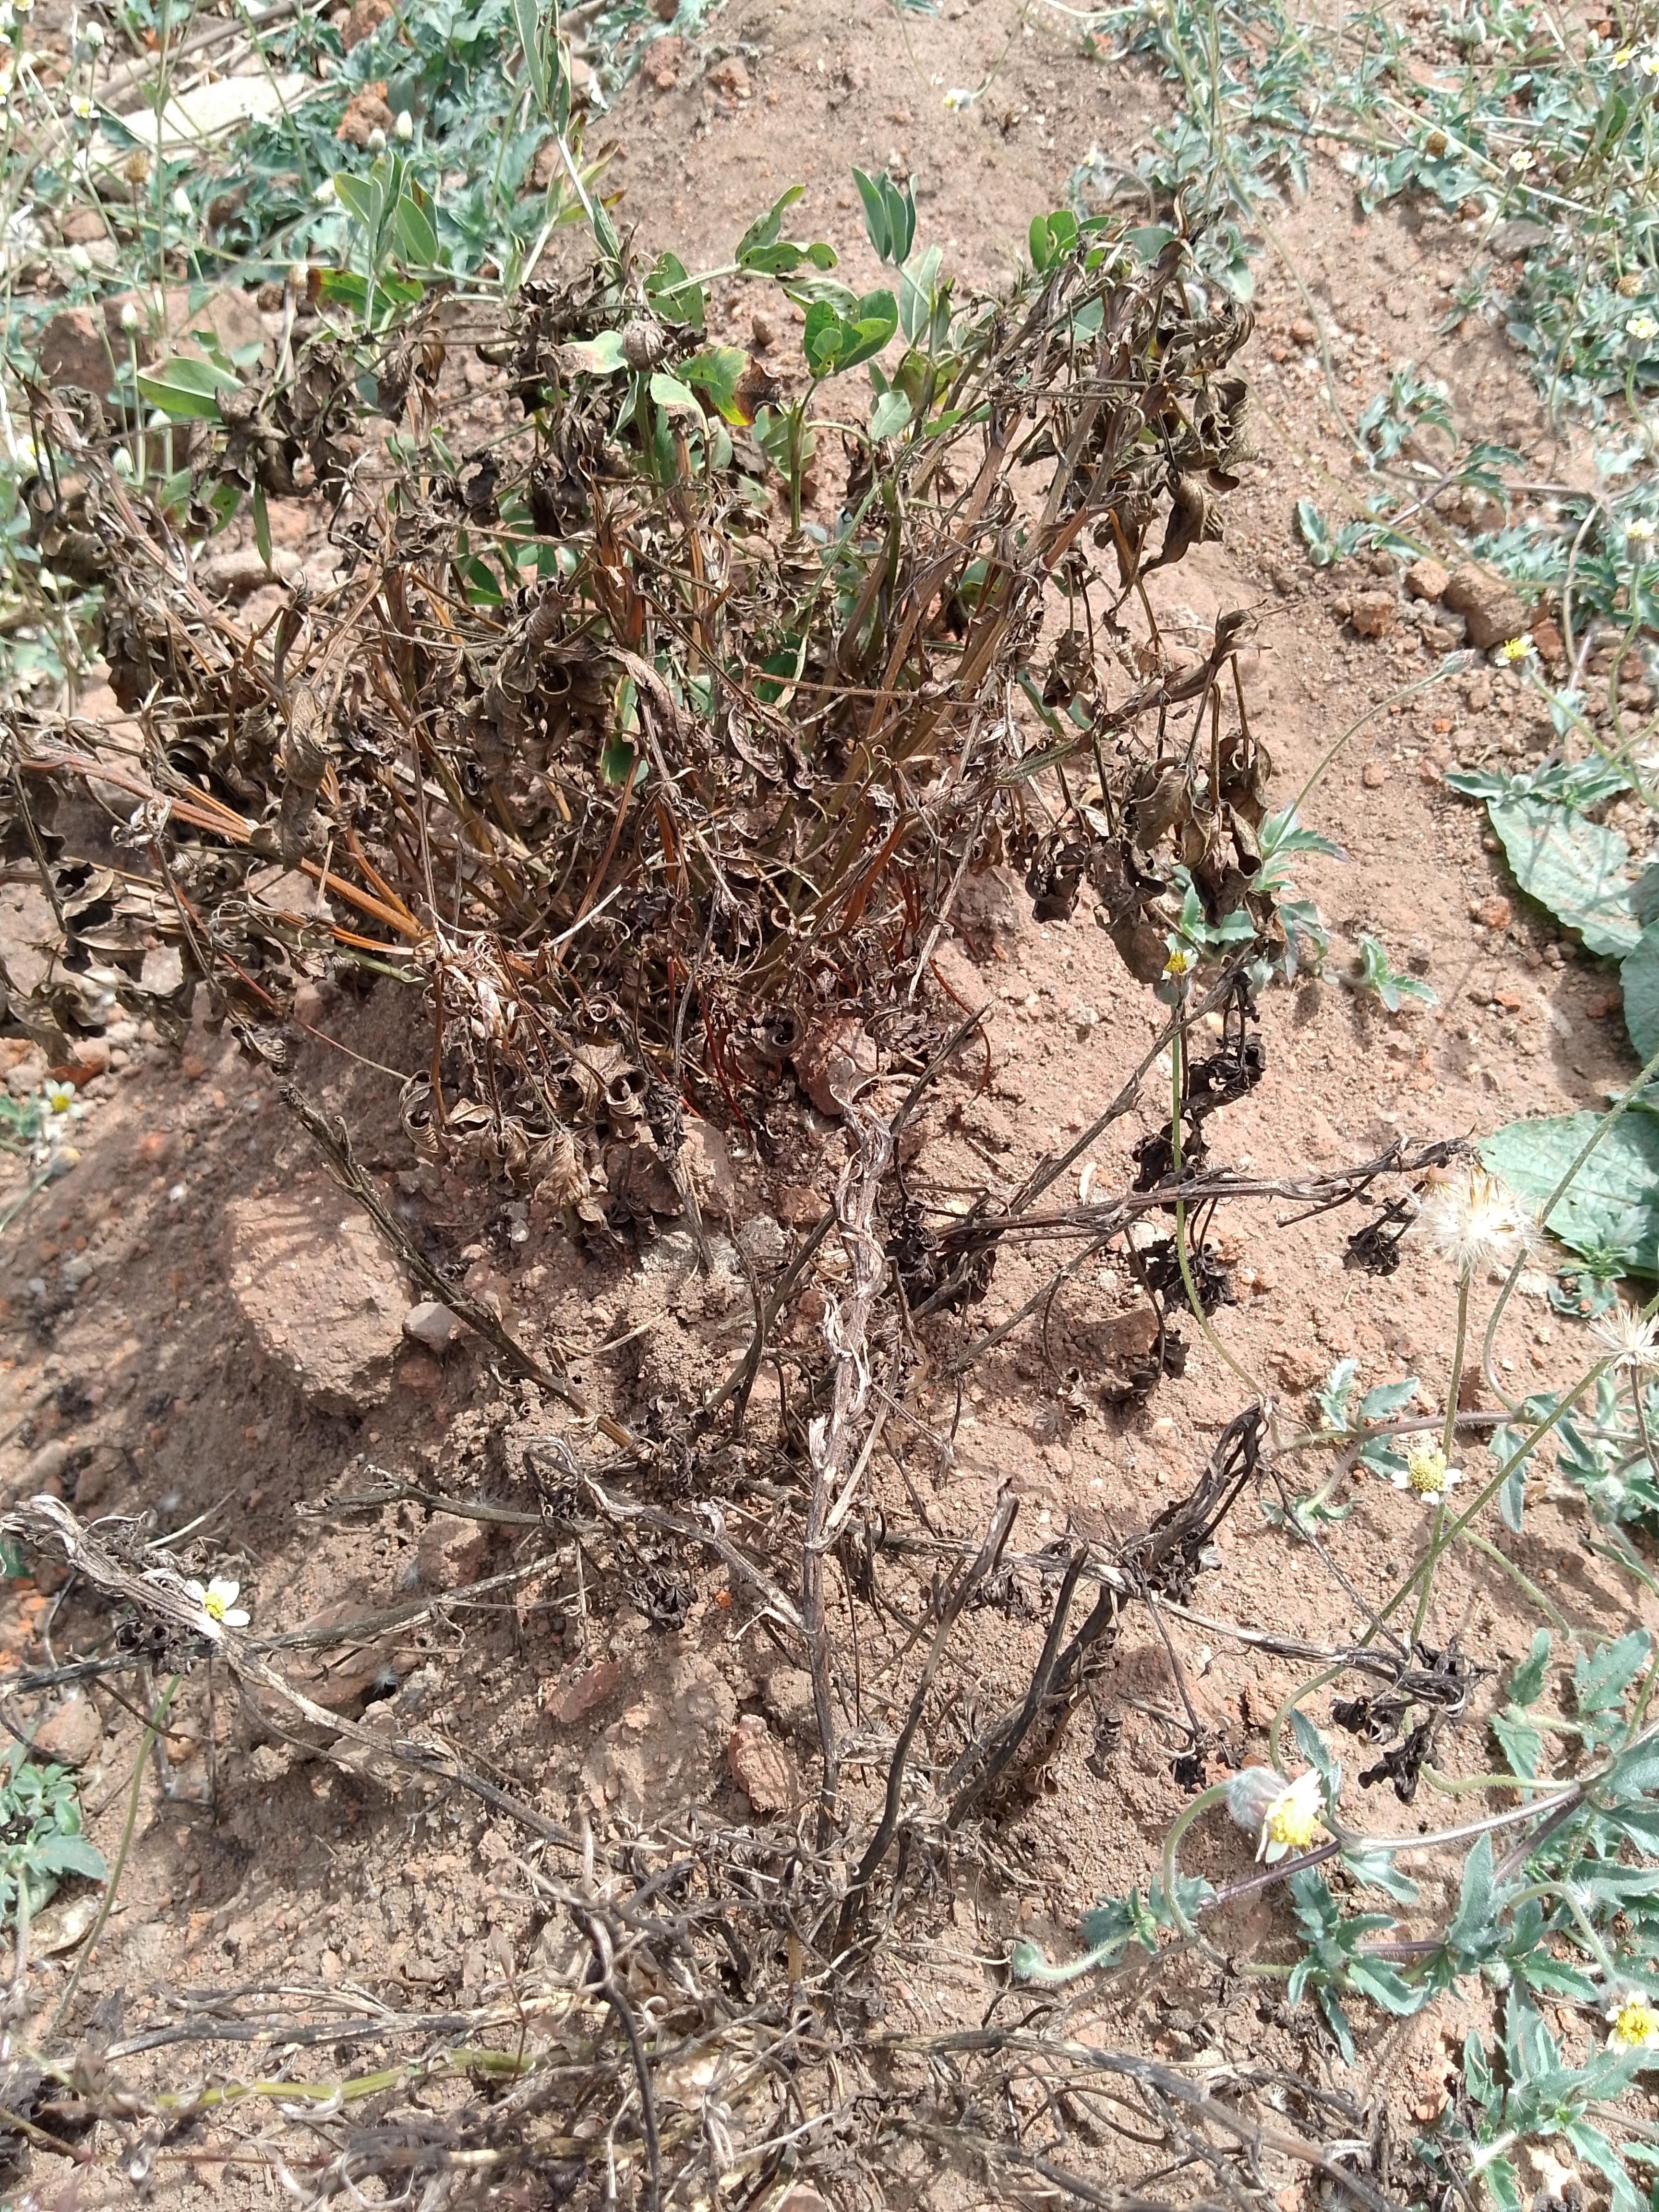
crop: groundnut
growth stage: harvest maturity
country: Malawi
